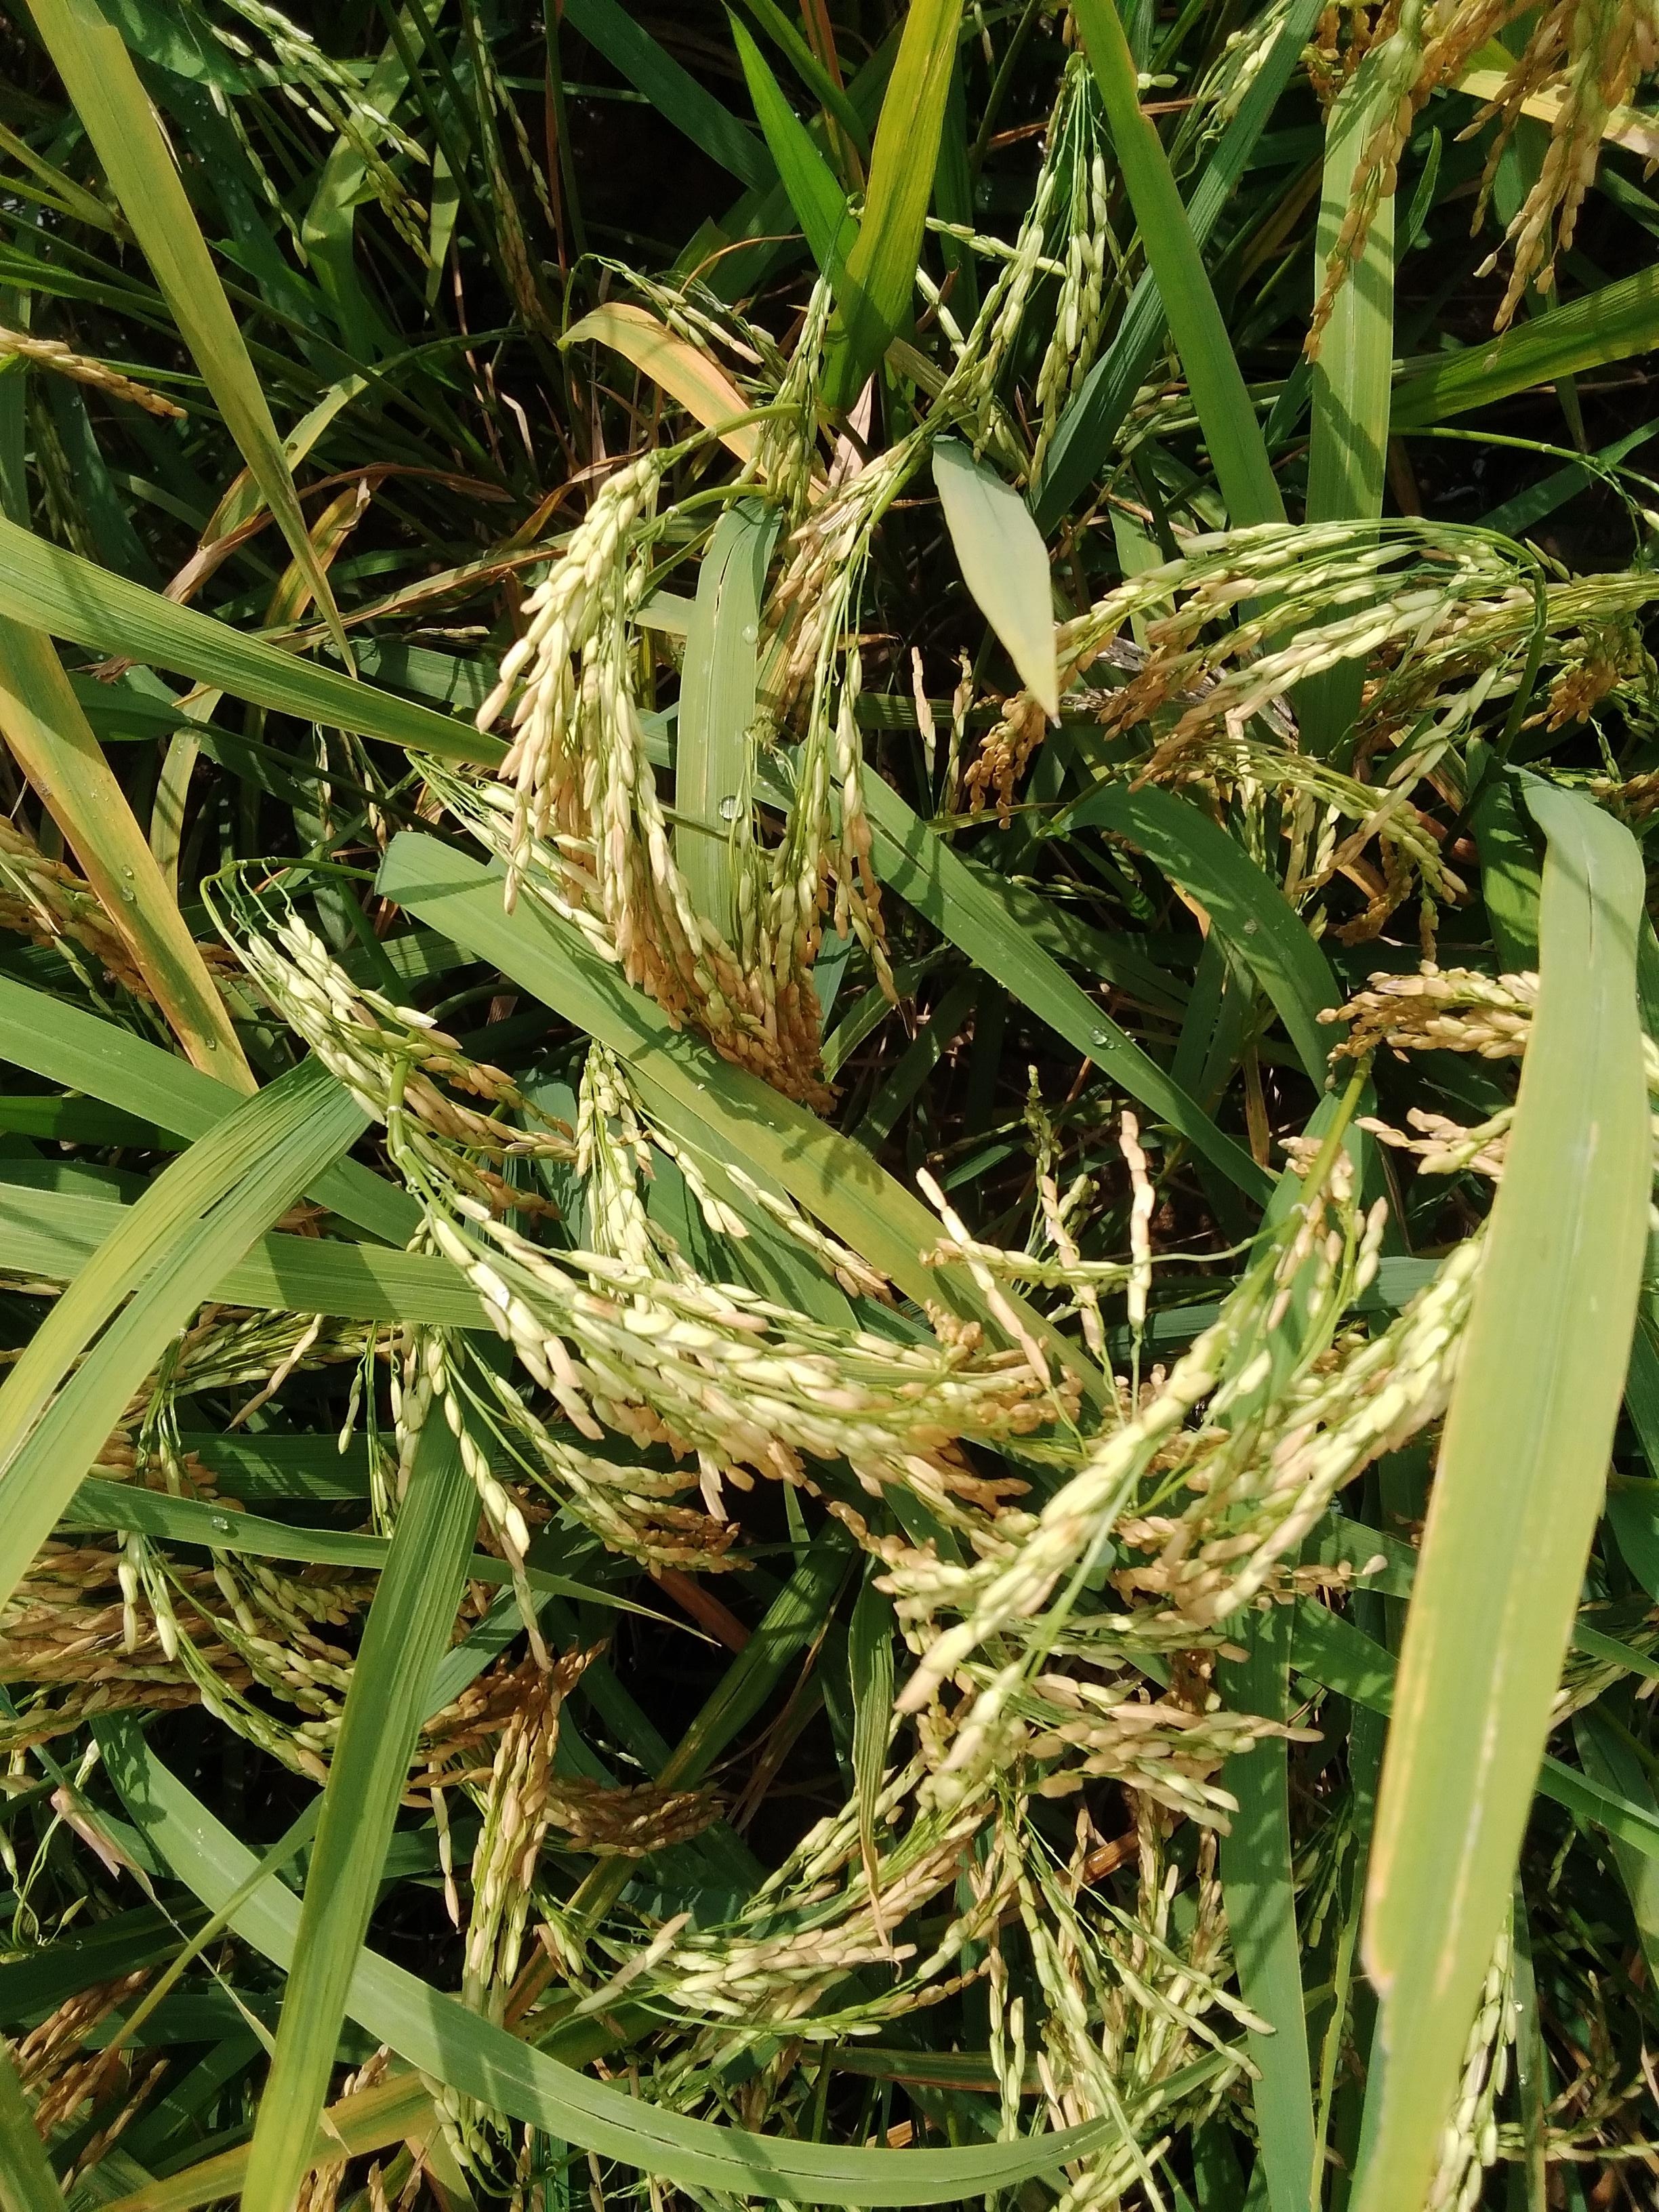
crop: rice
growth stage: ripening
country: Nigeria
